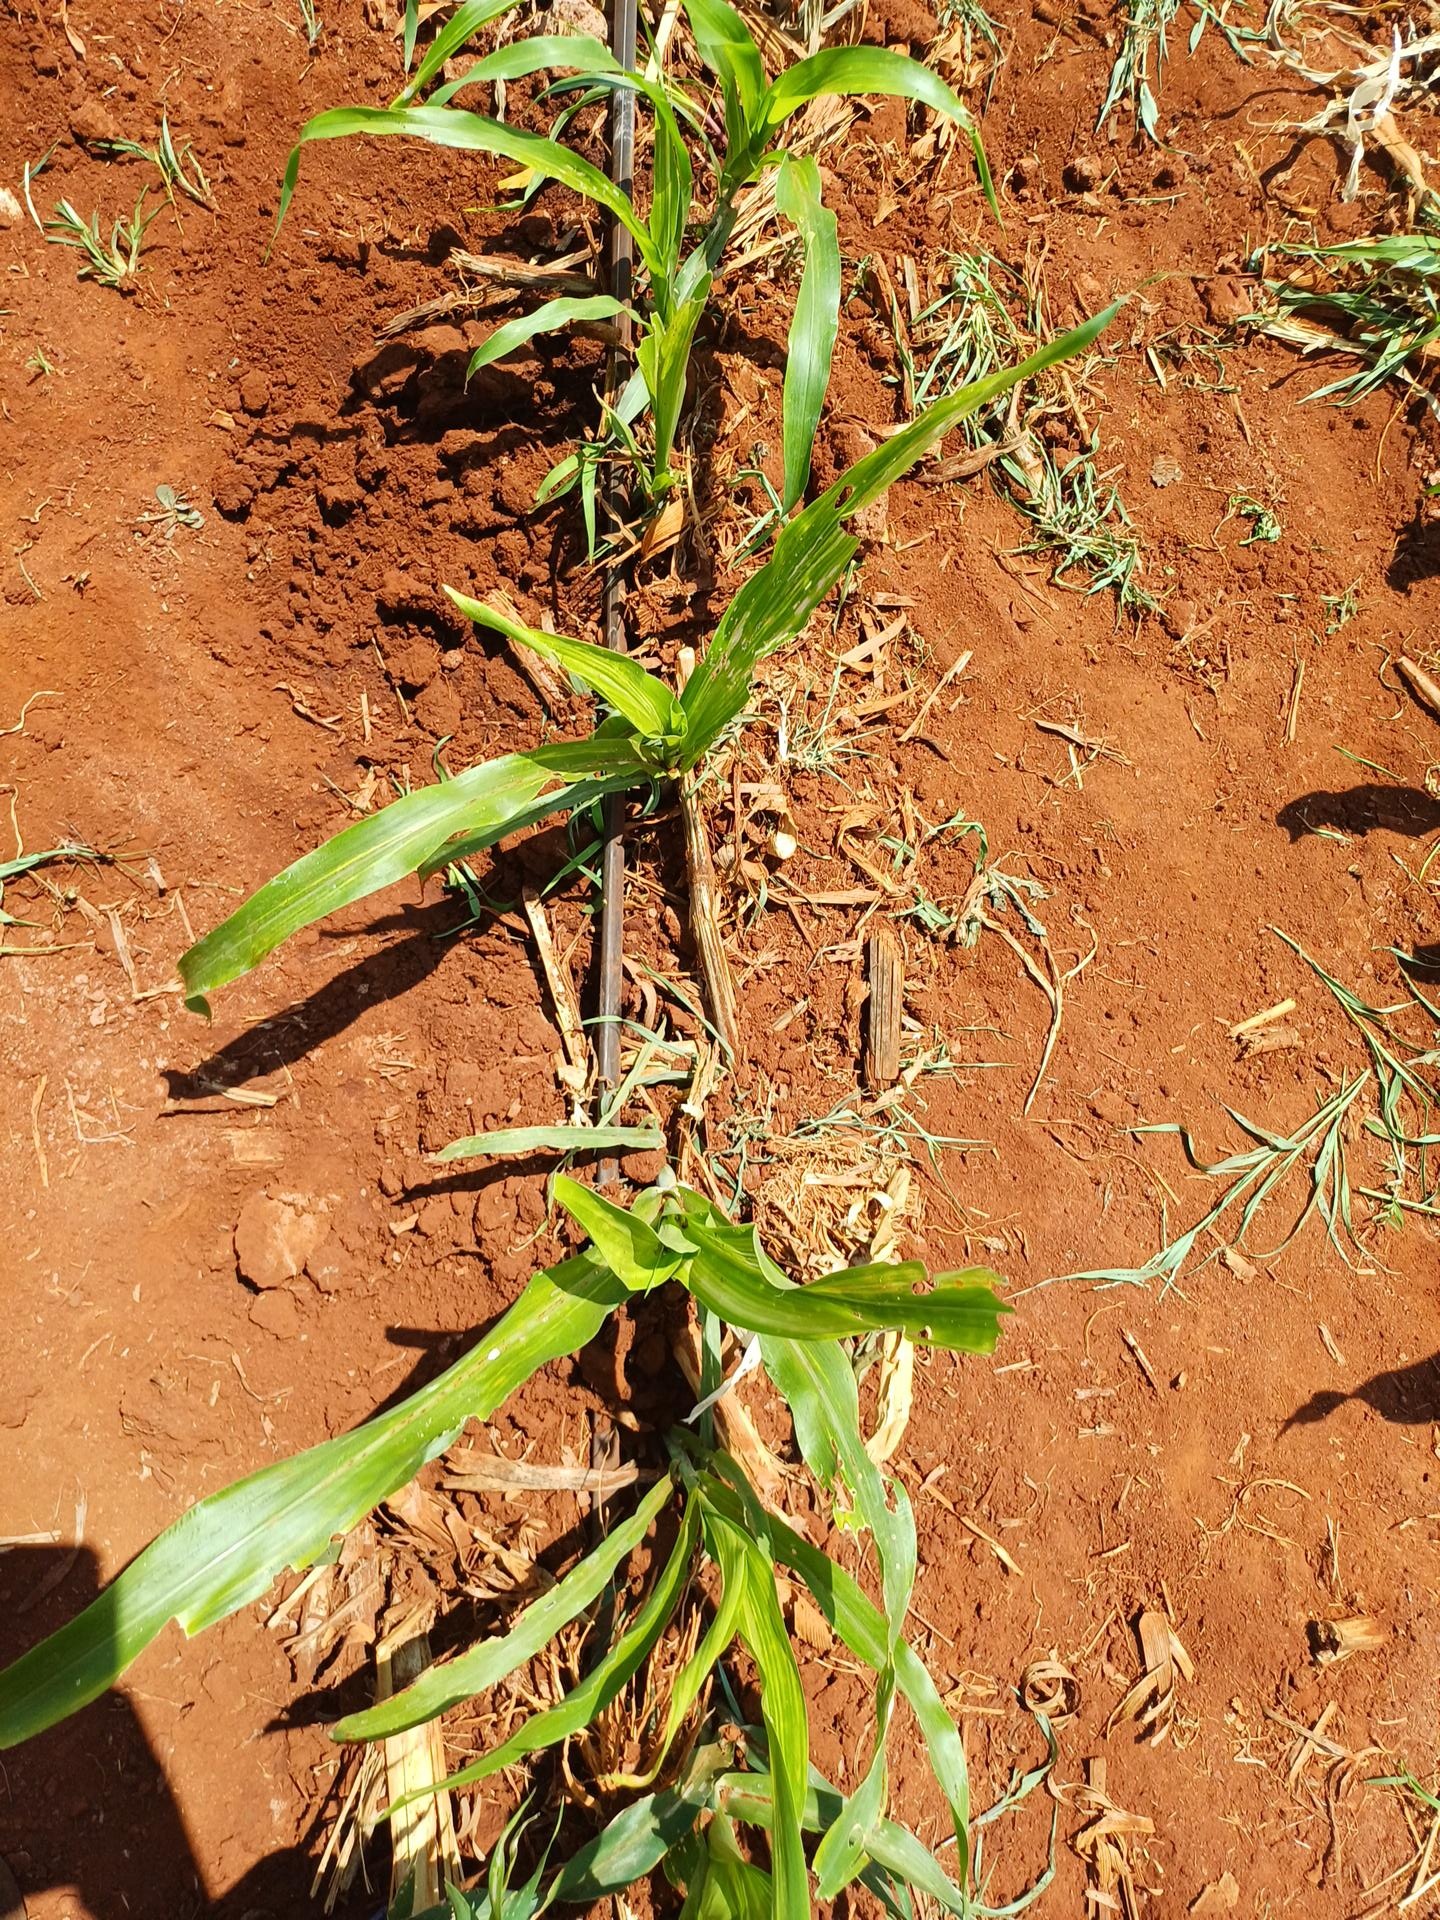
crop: sorghum
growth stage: vegetative
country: Kenya
